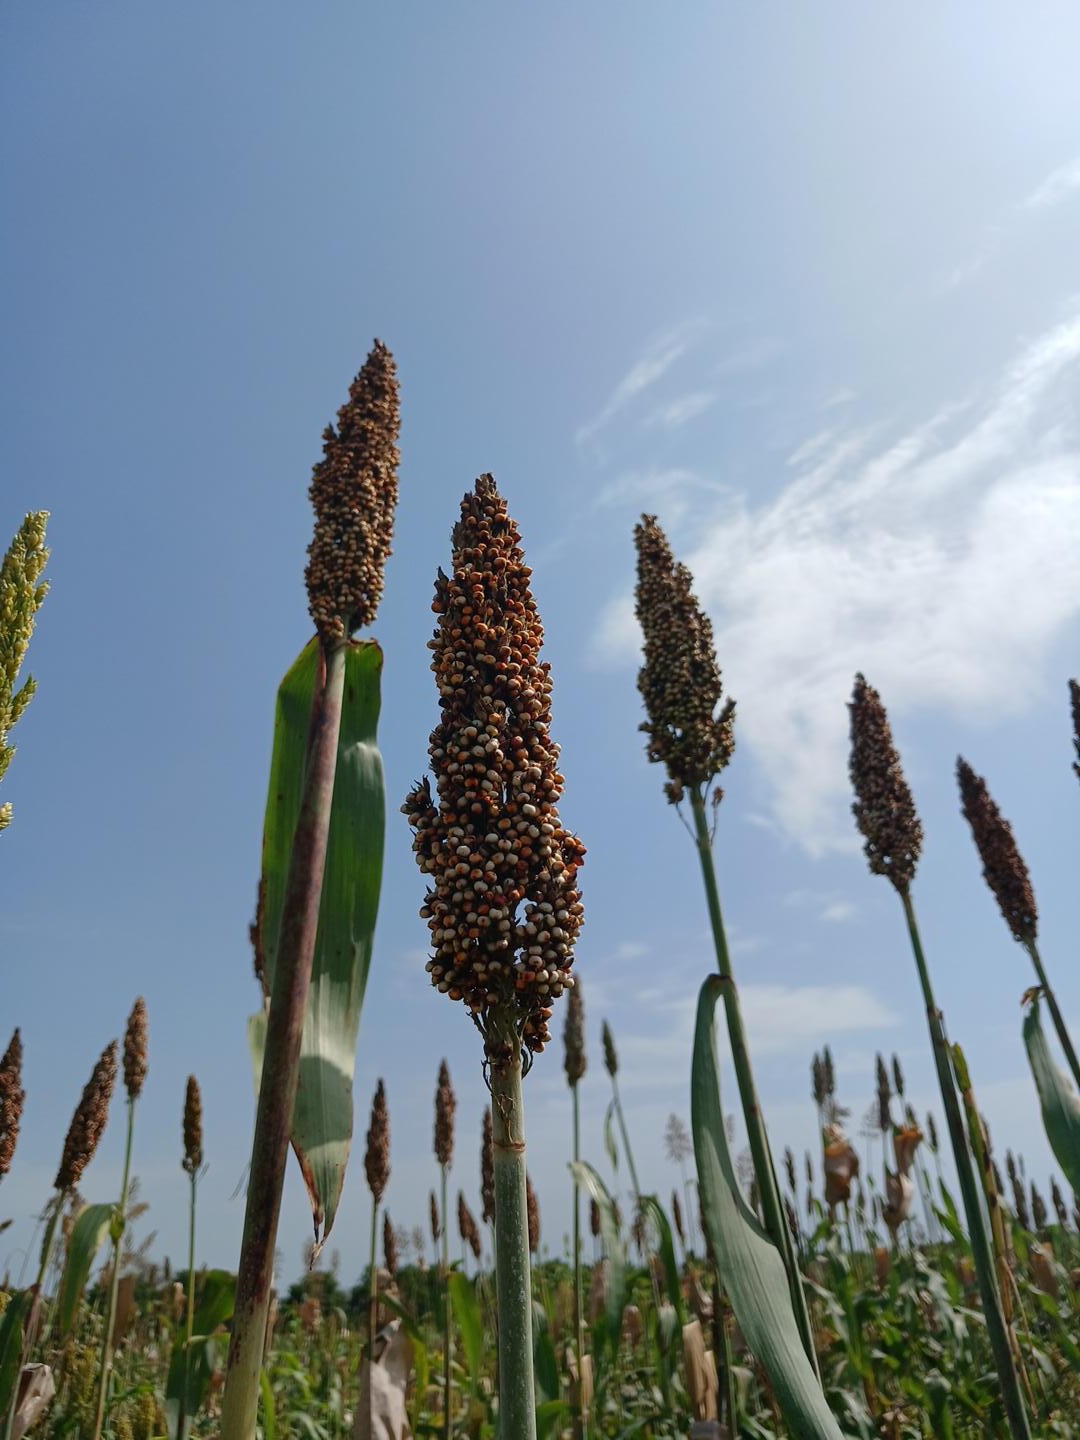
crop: sorghum
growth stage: filling grain
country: Senegal
